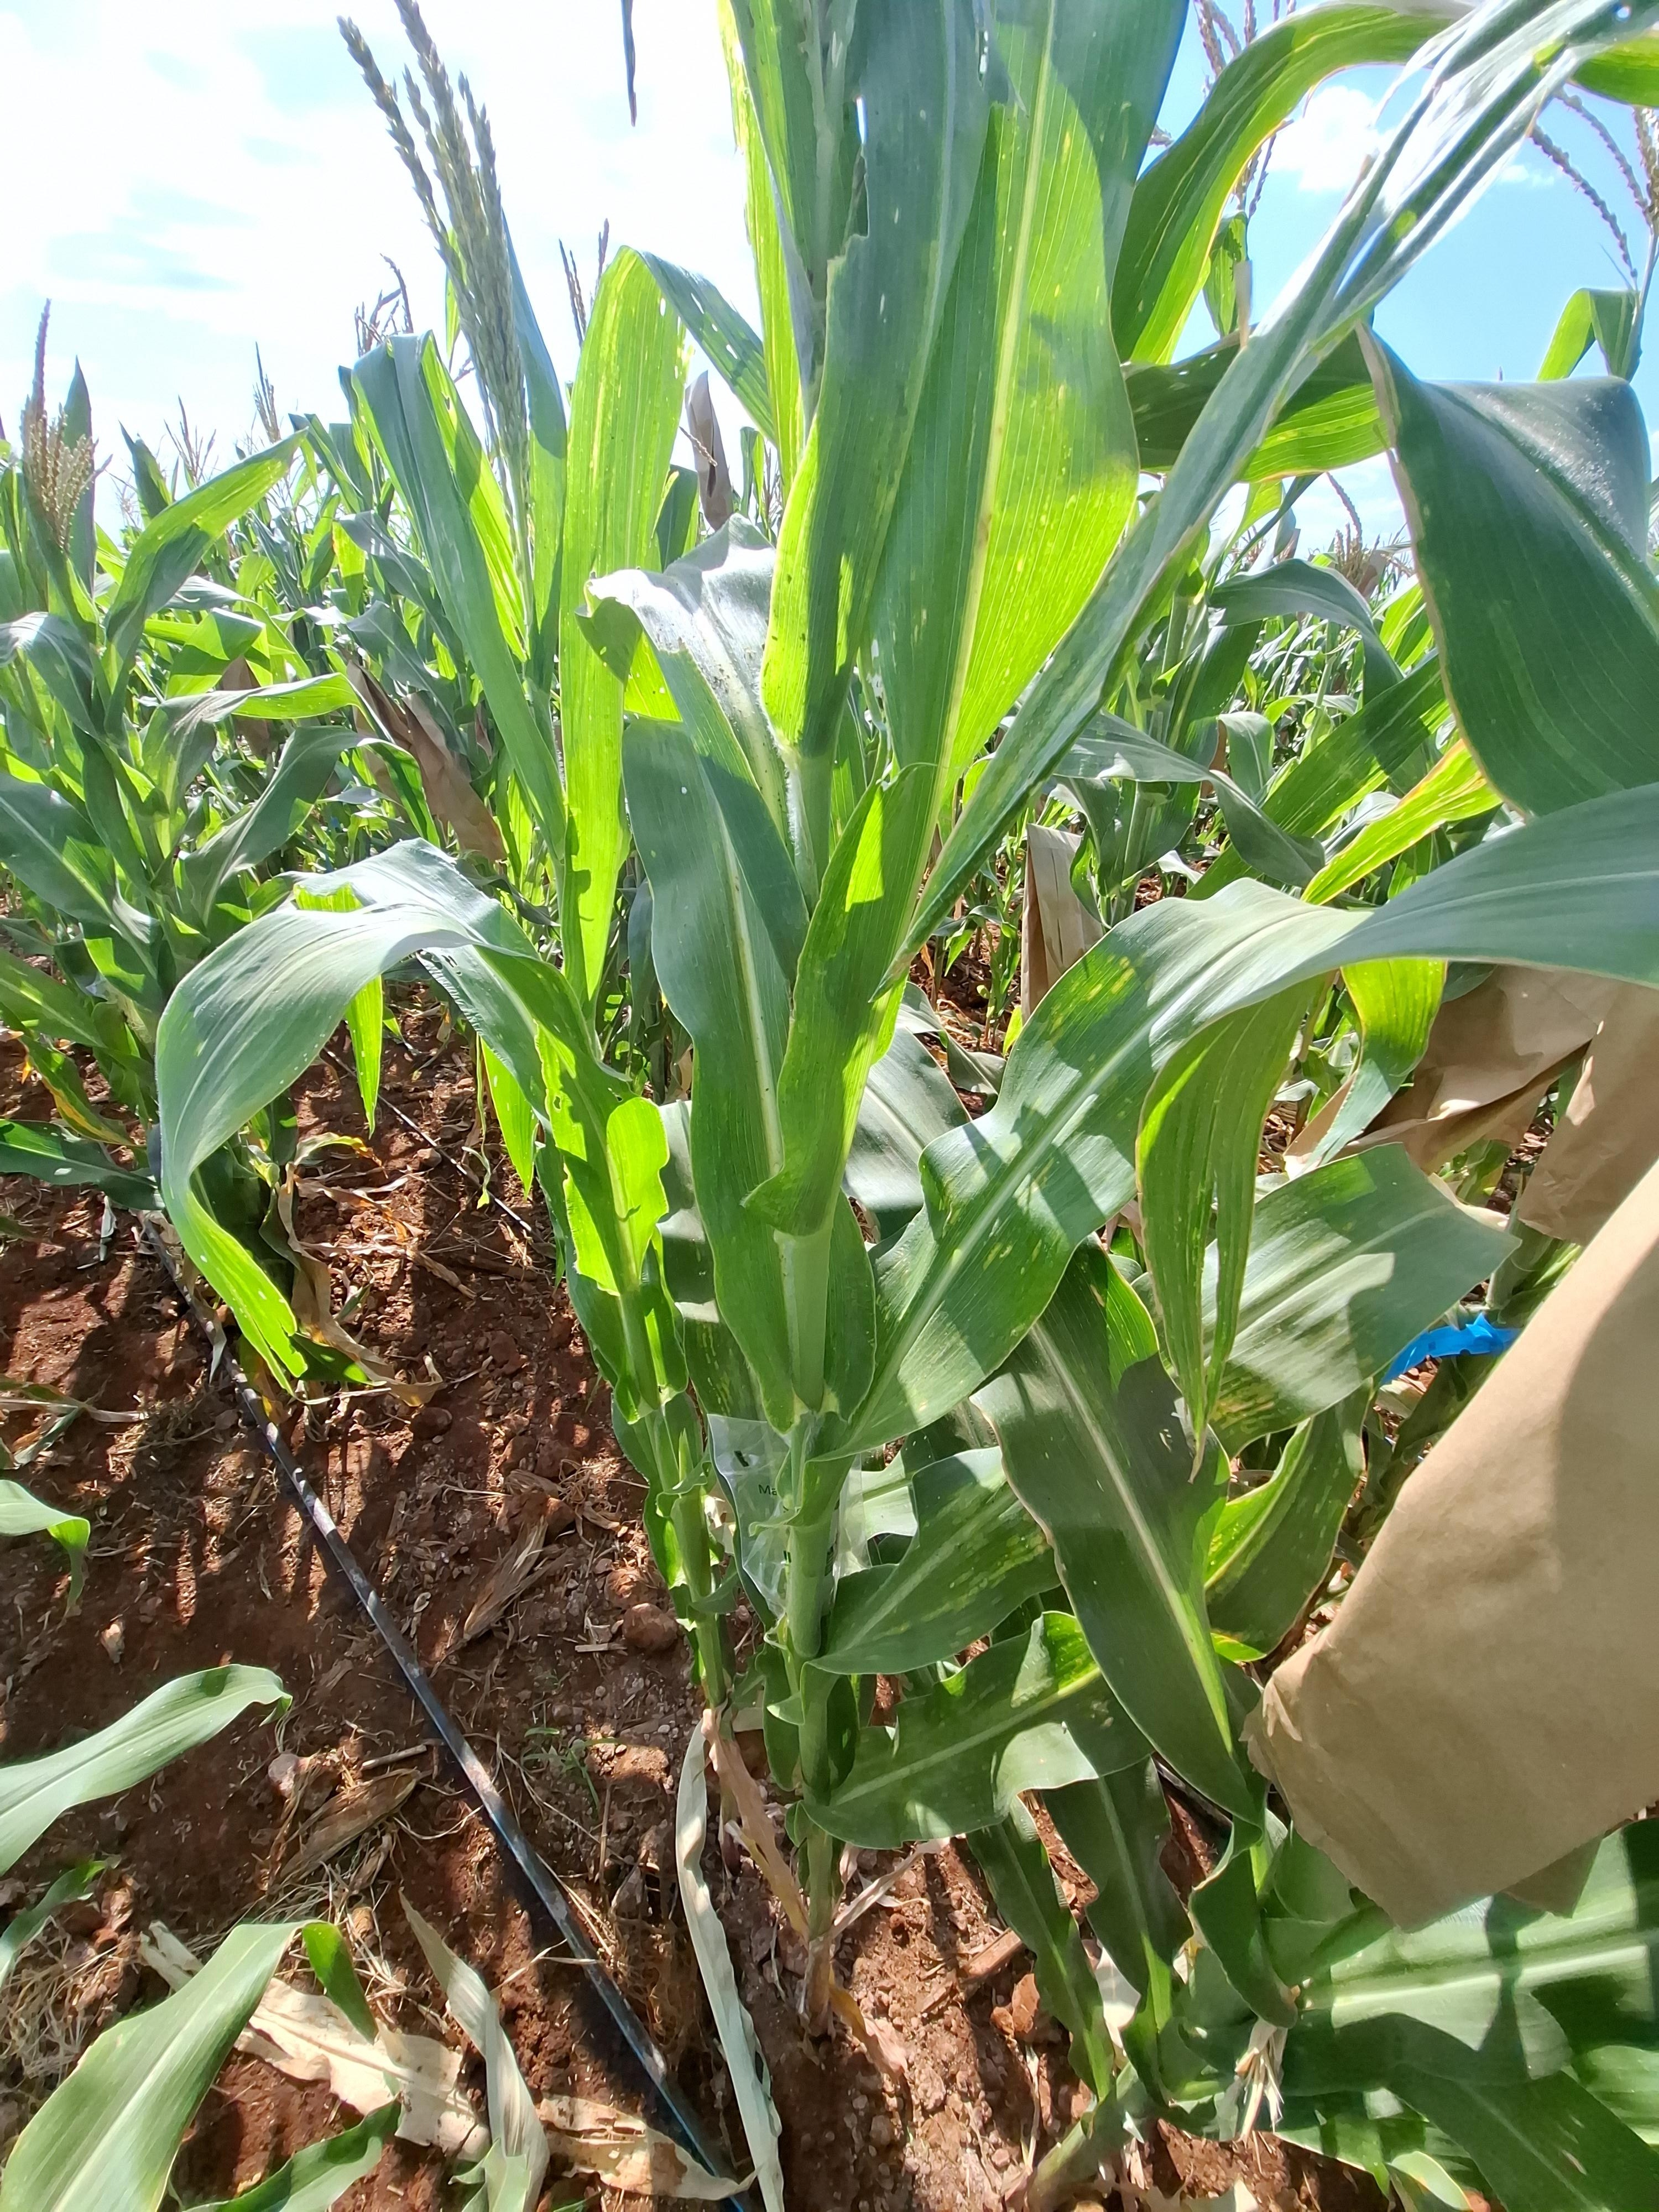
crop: maize
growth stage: flowering
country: Kenya
